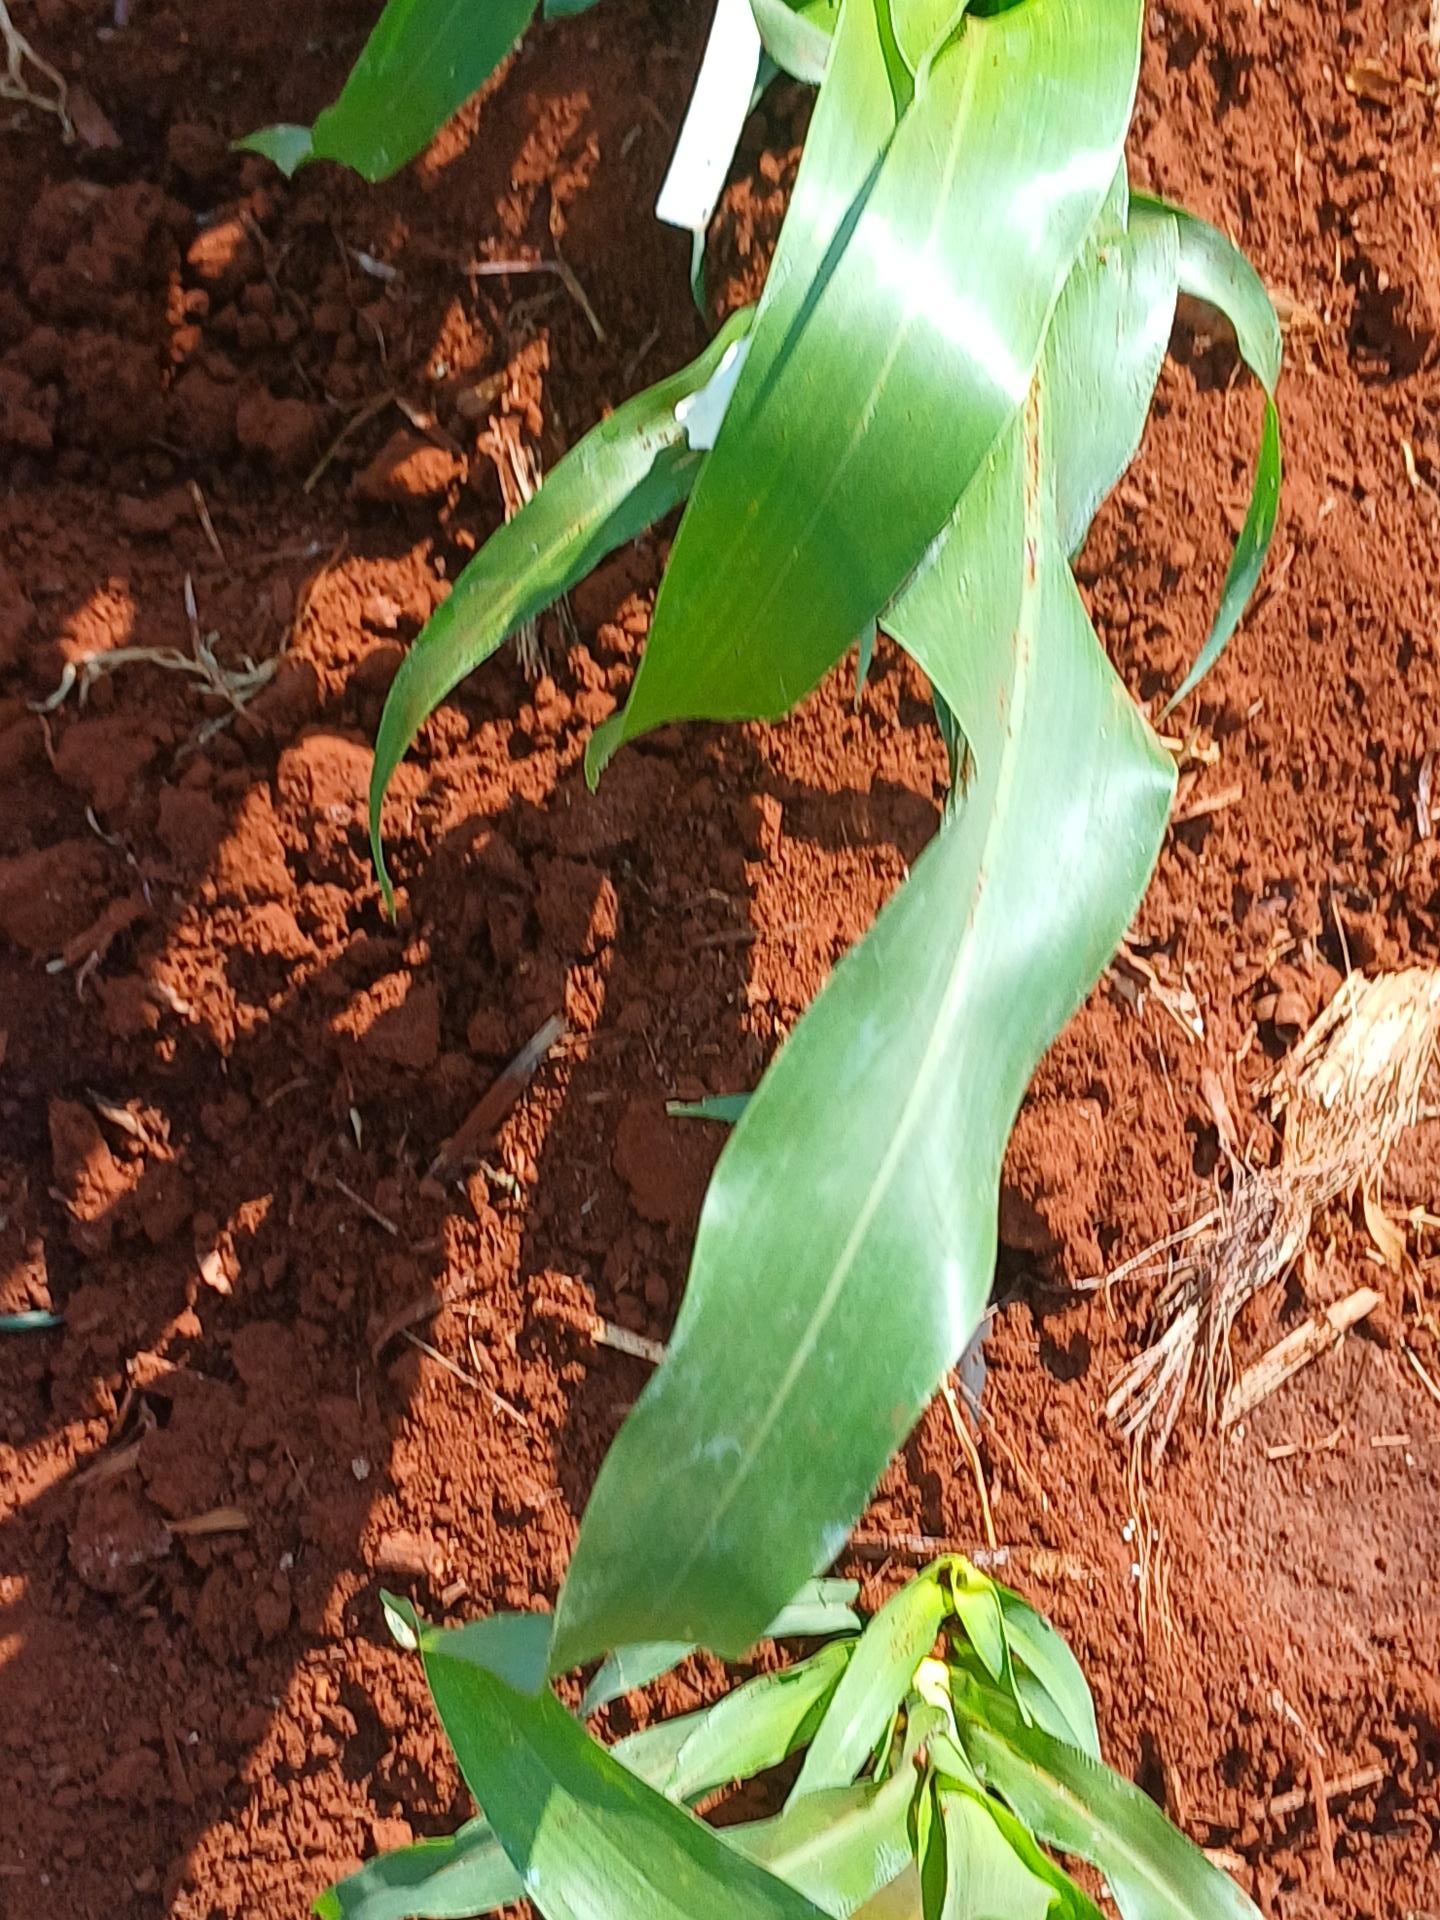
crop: sorghum
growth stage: vegetative
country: Kenya
